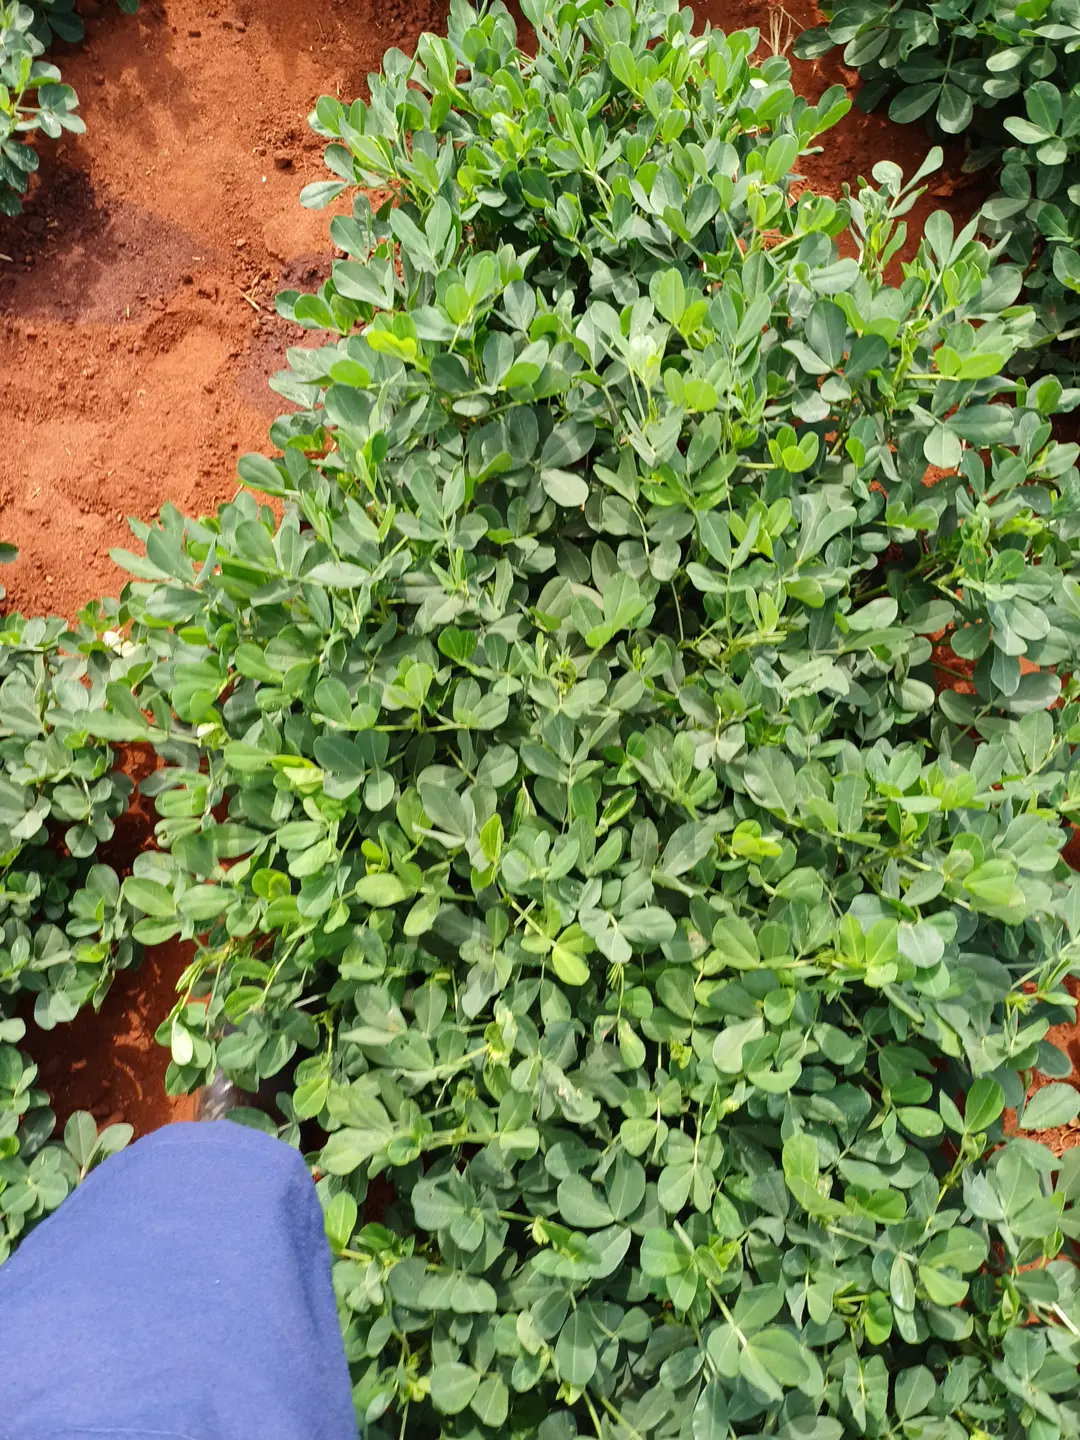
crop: groundnut
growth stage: pegging
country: Kenya
